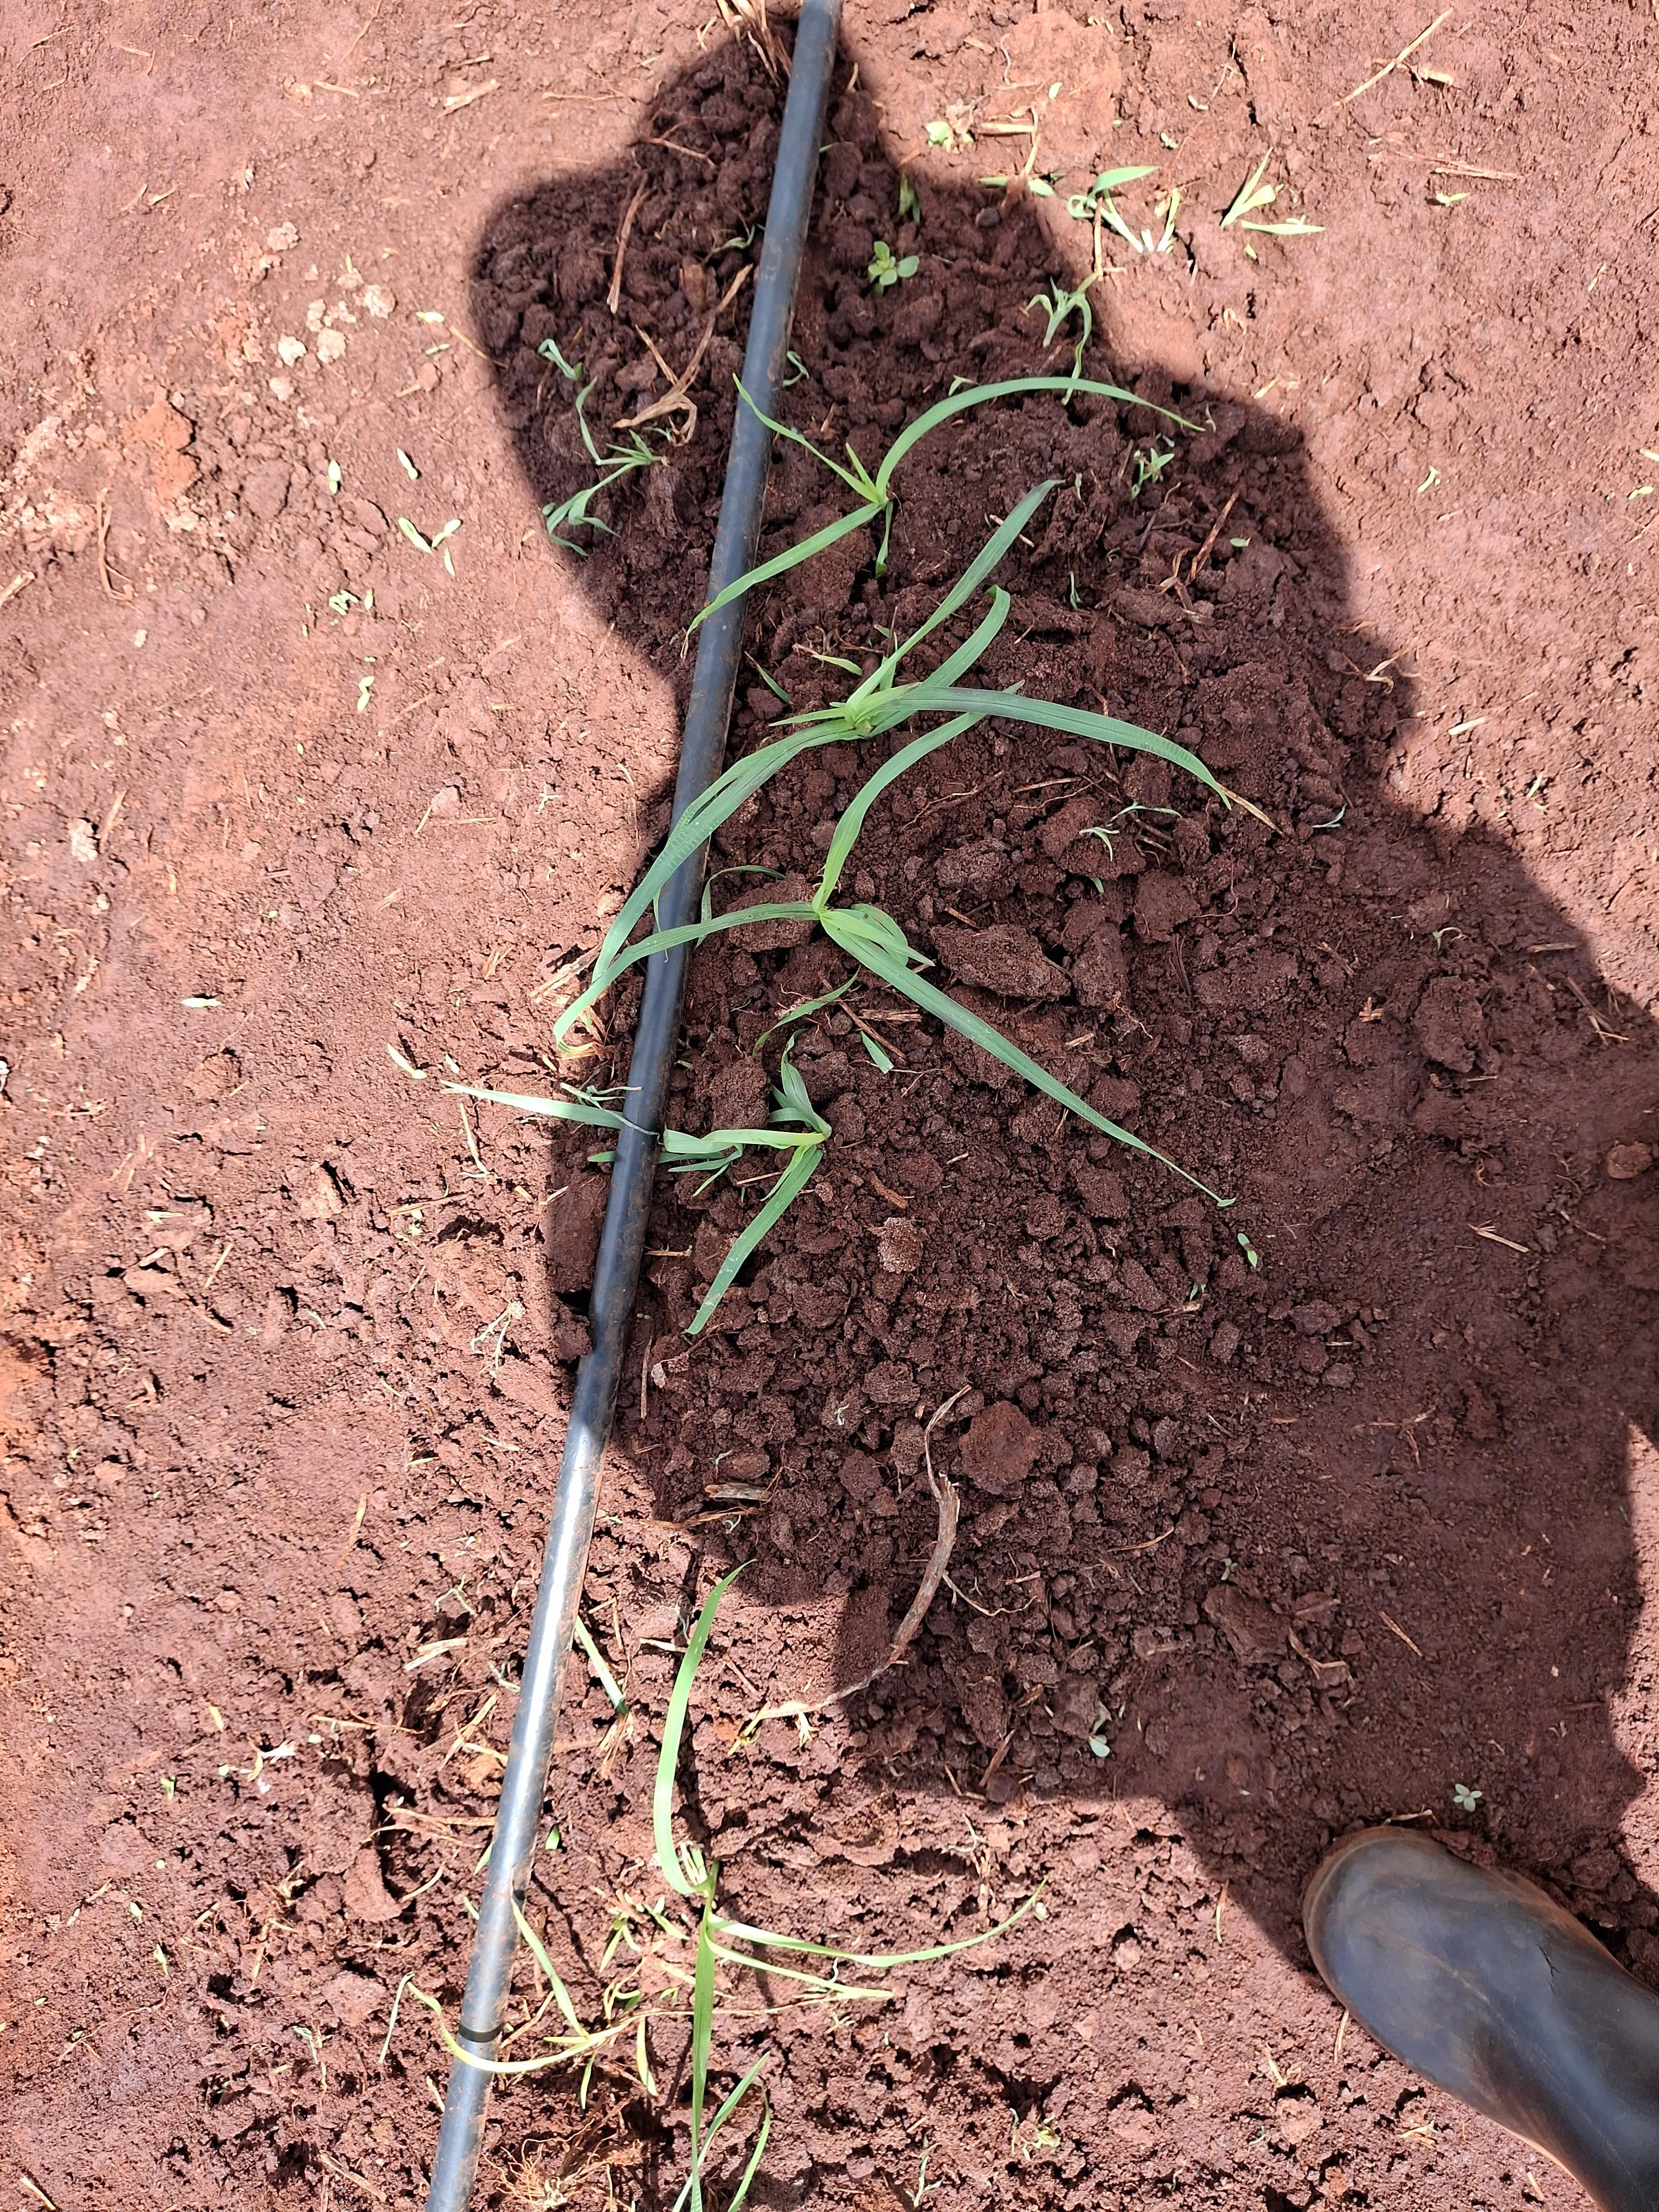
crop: finger millet
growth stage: vegetative
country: Kenya
